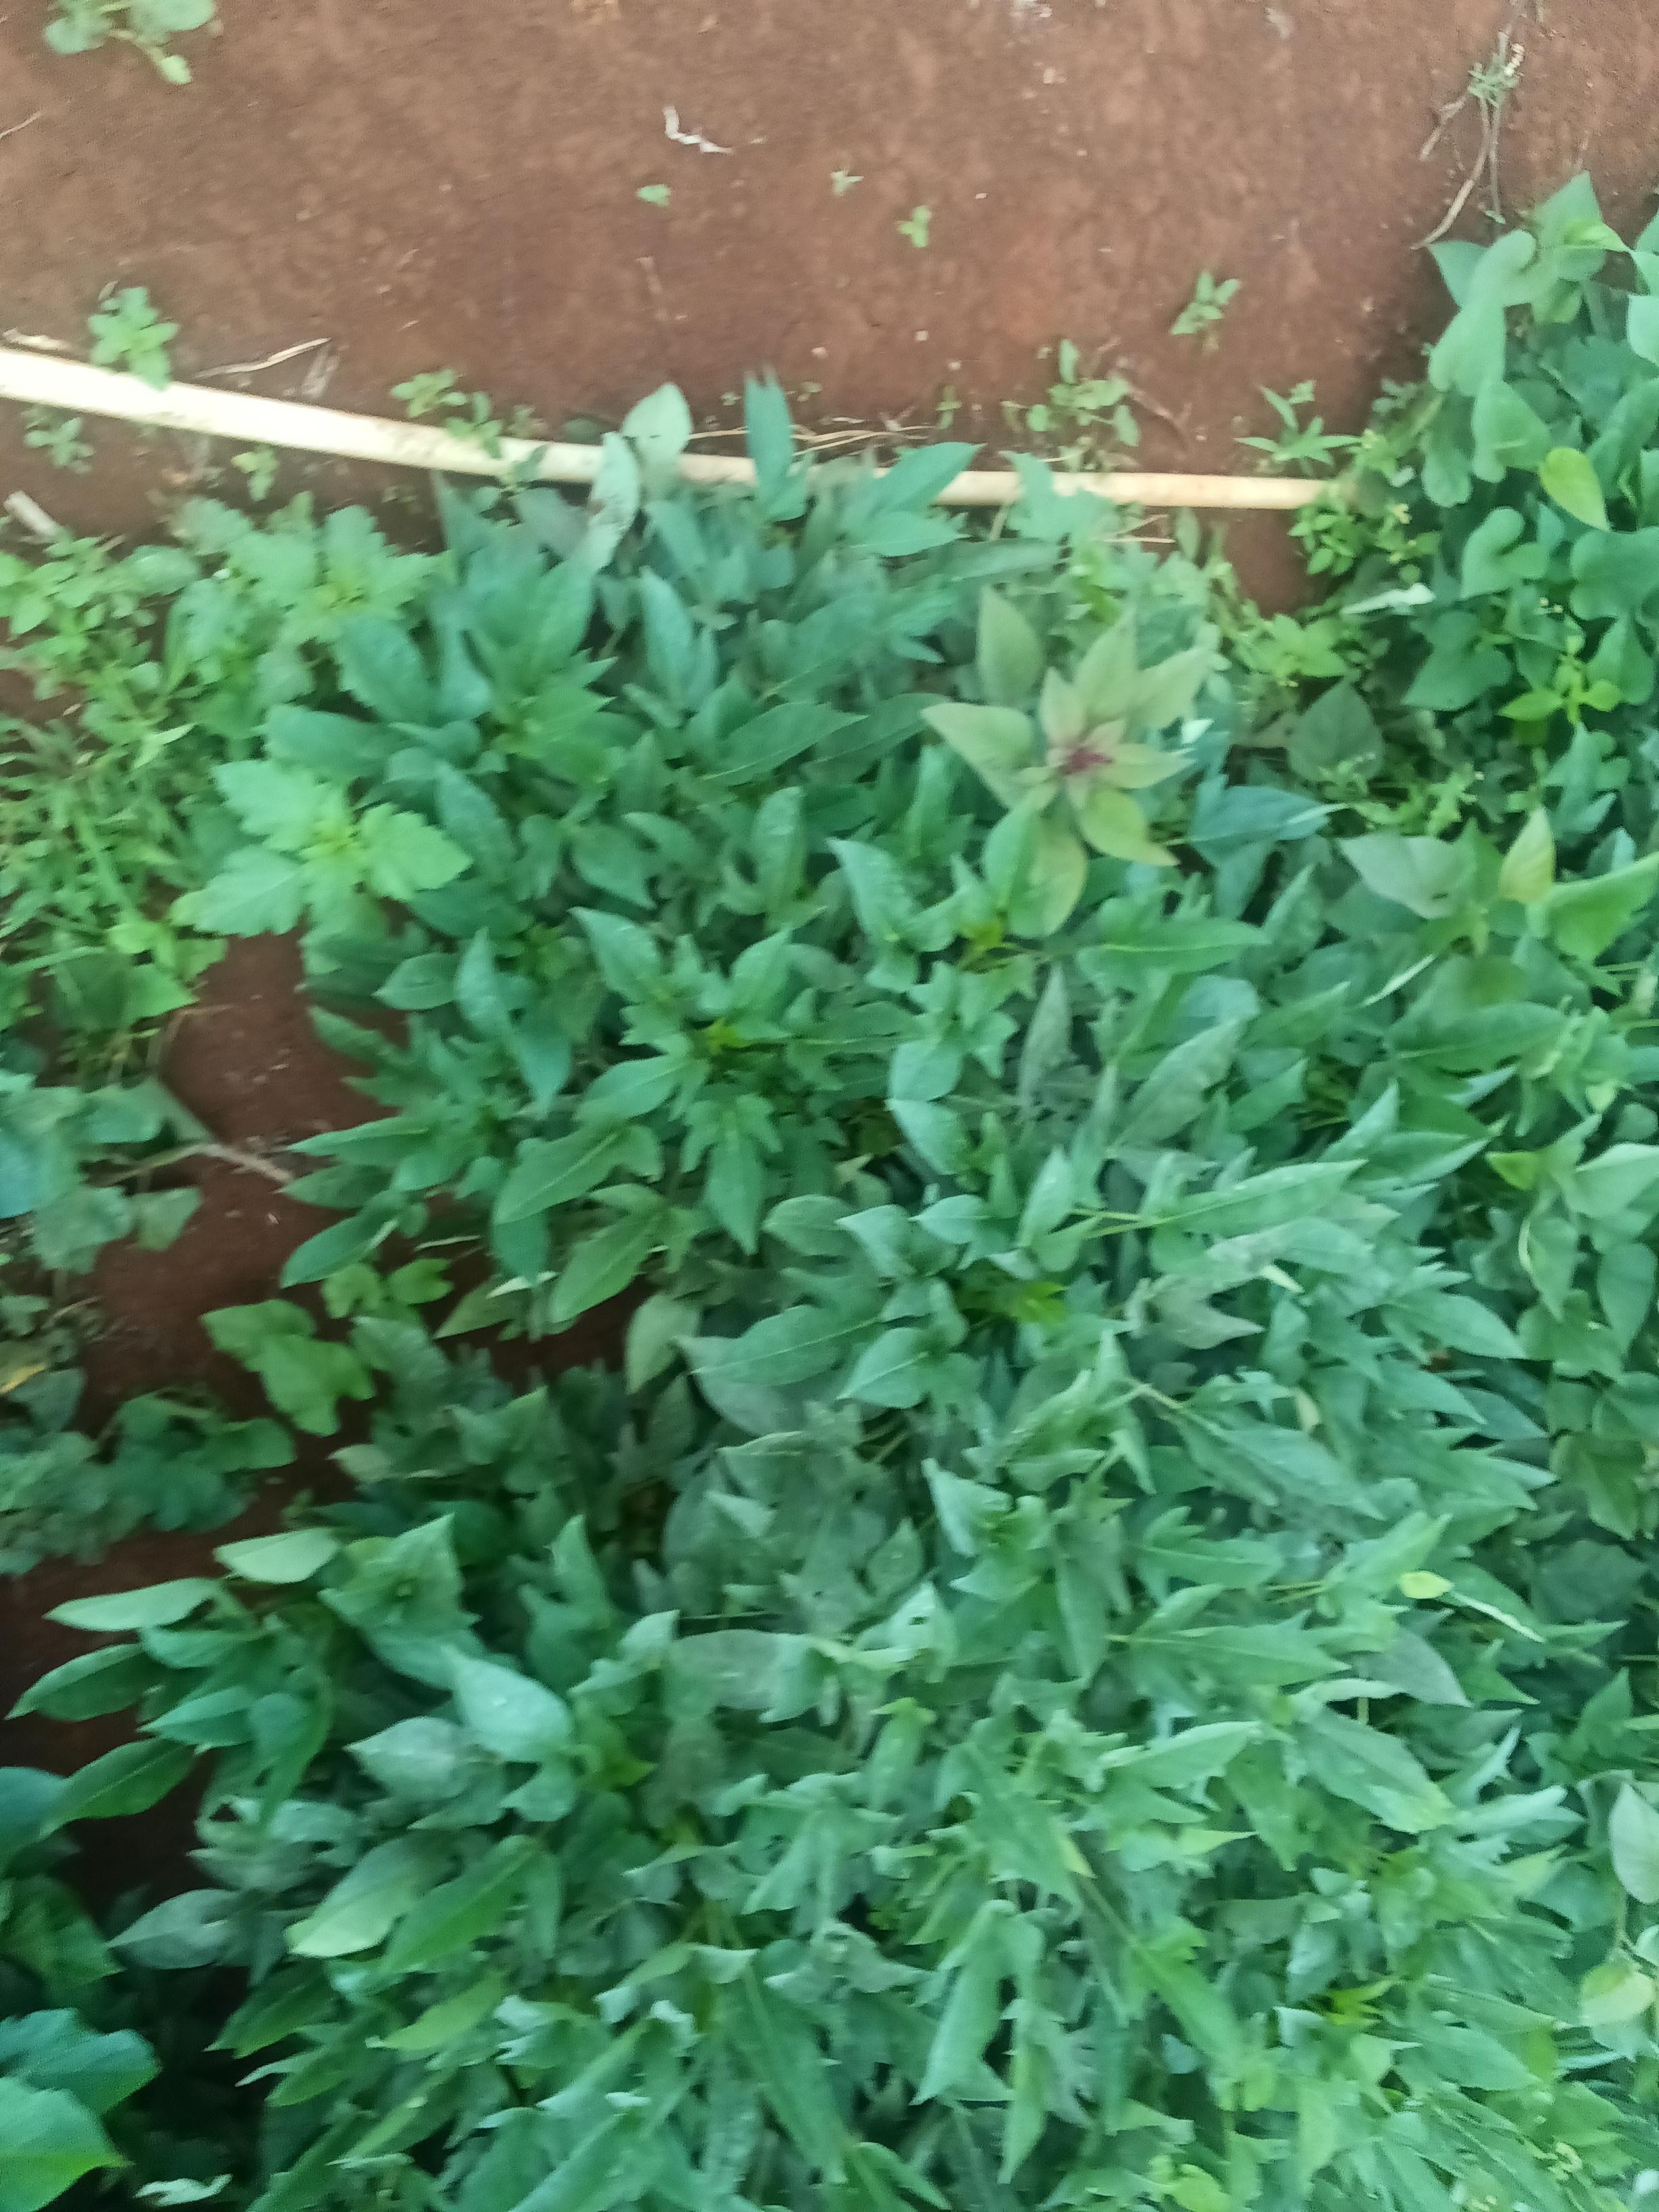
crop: sweet potato
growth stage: vegetative
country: Kenya
